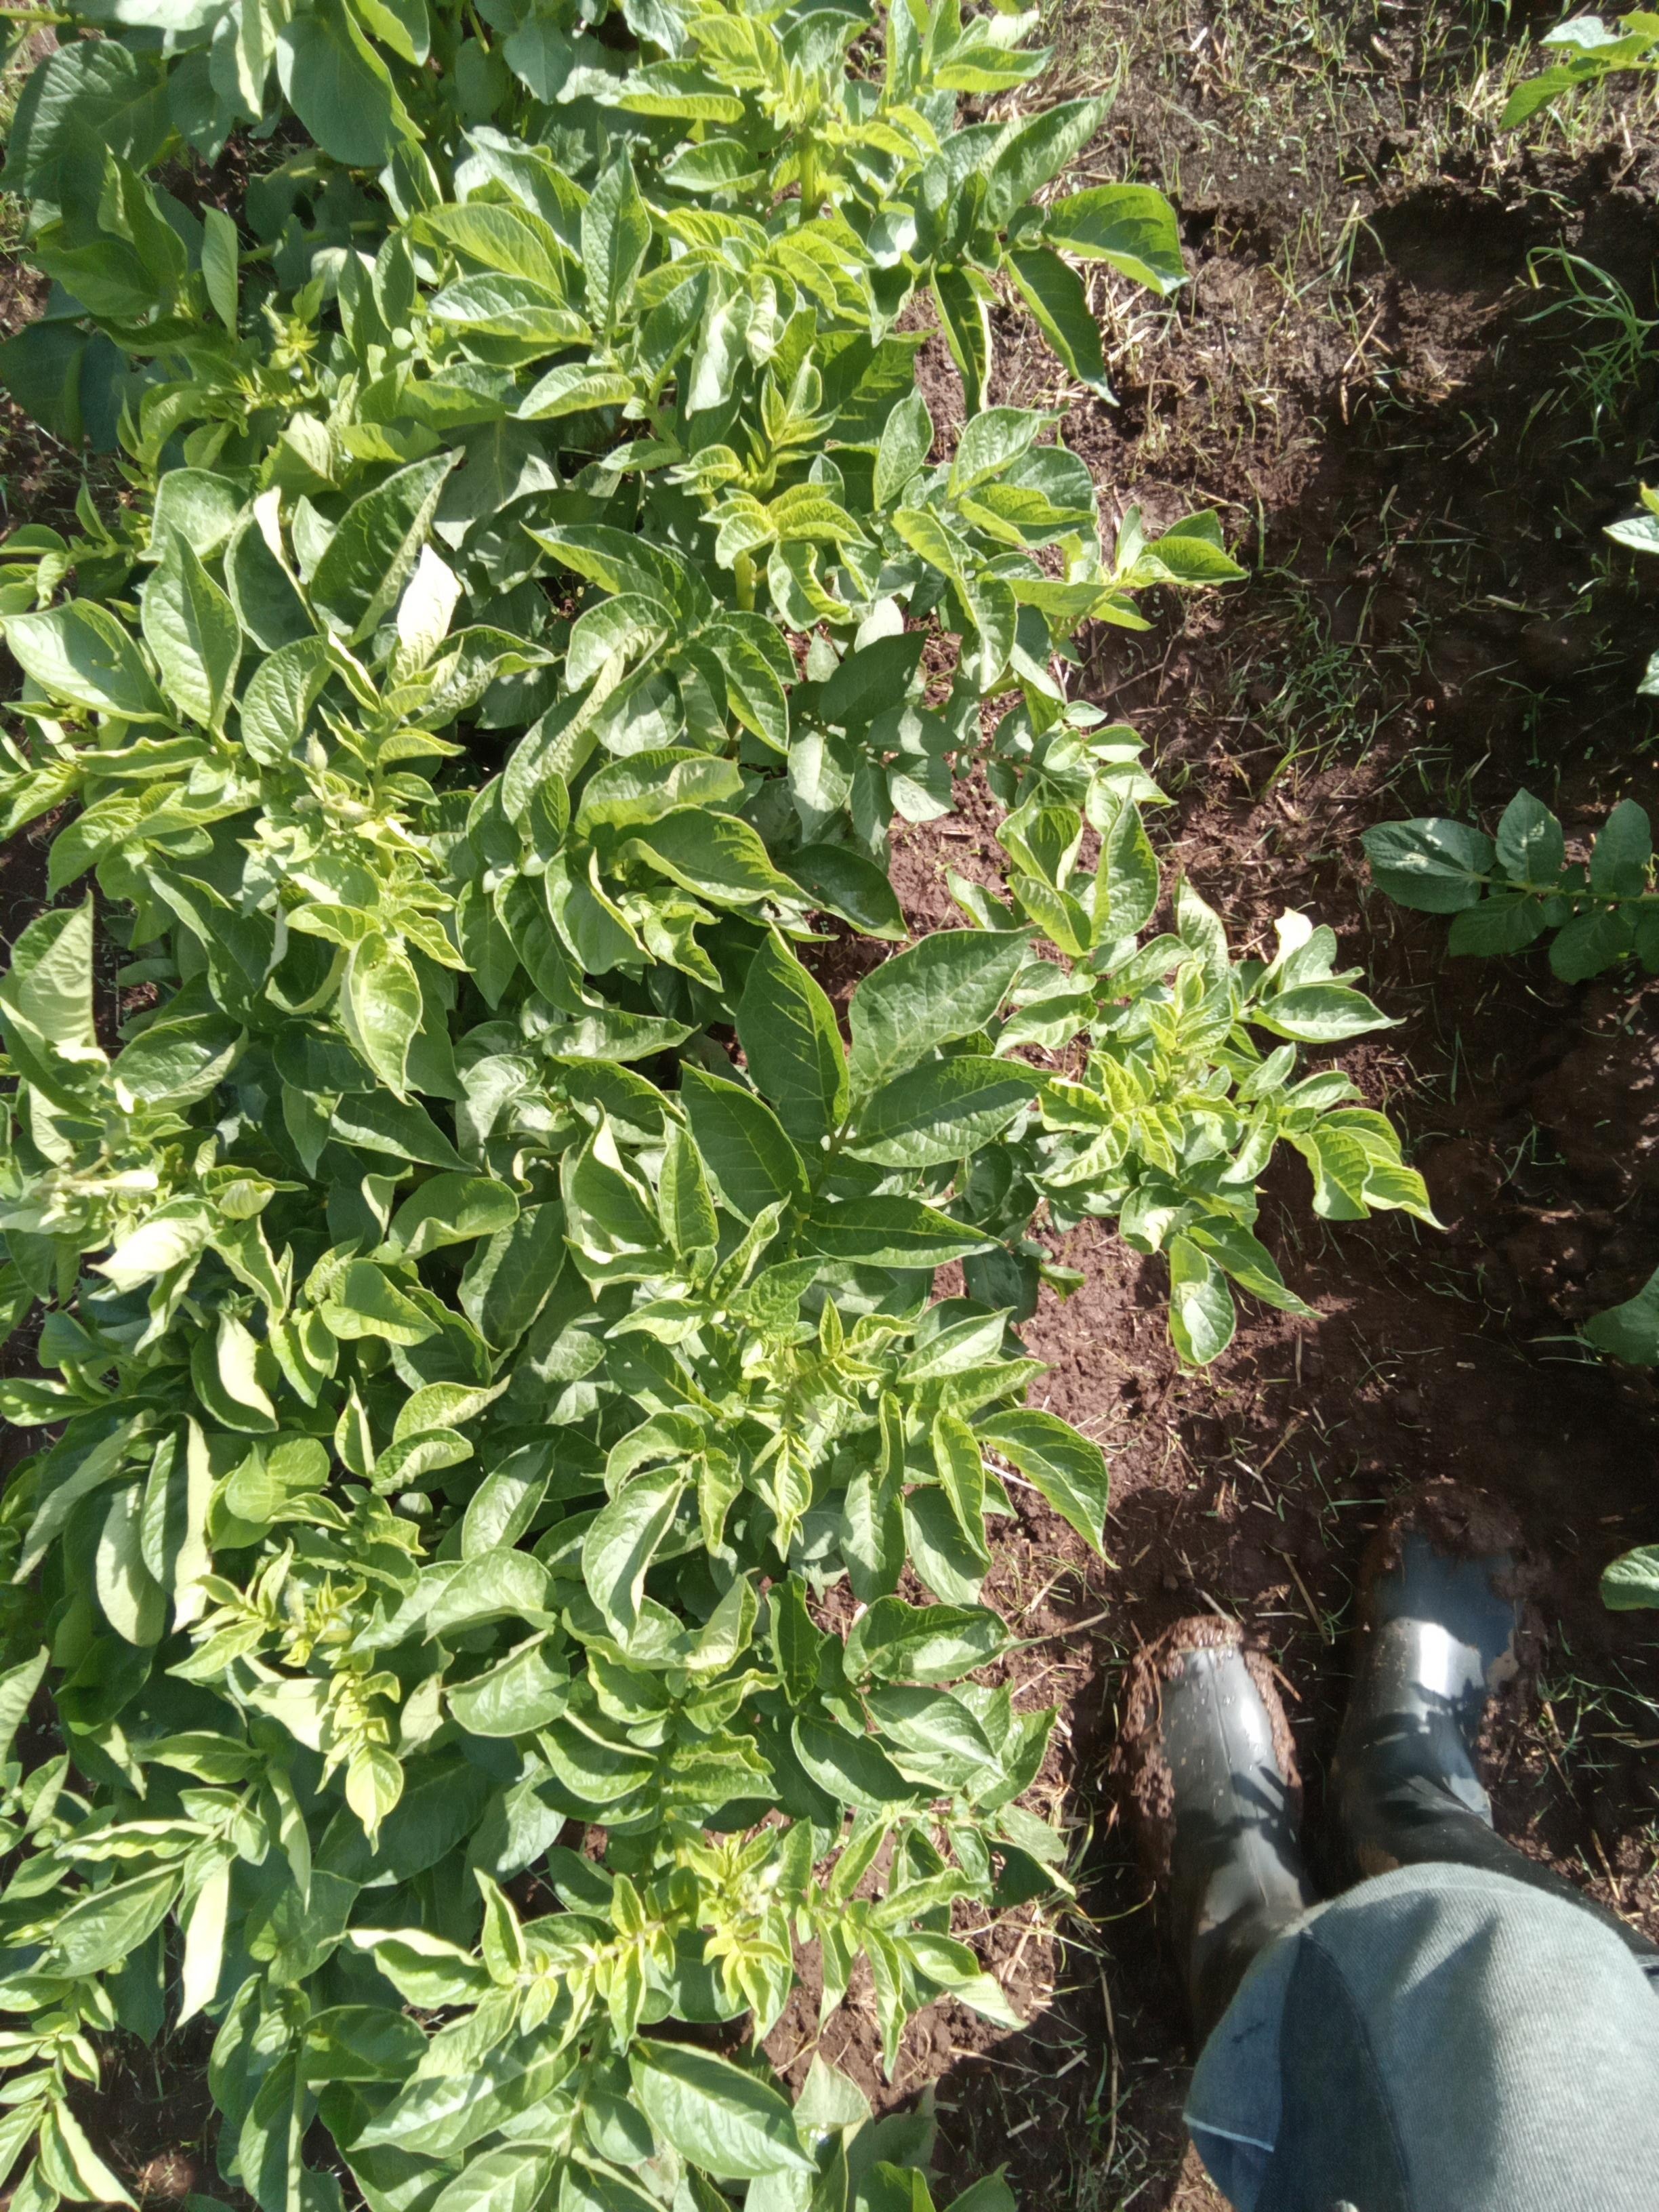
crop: potato
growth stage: vegetative
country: Kenya
